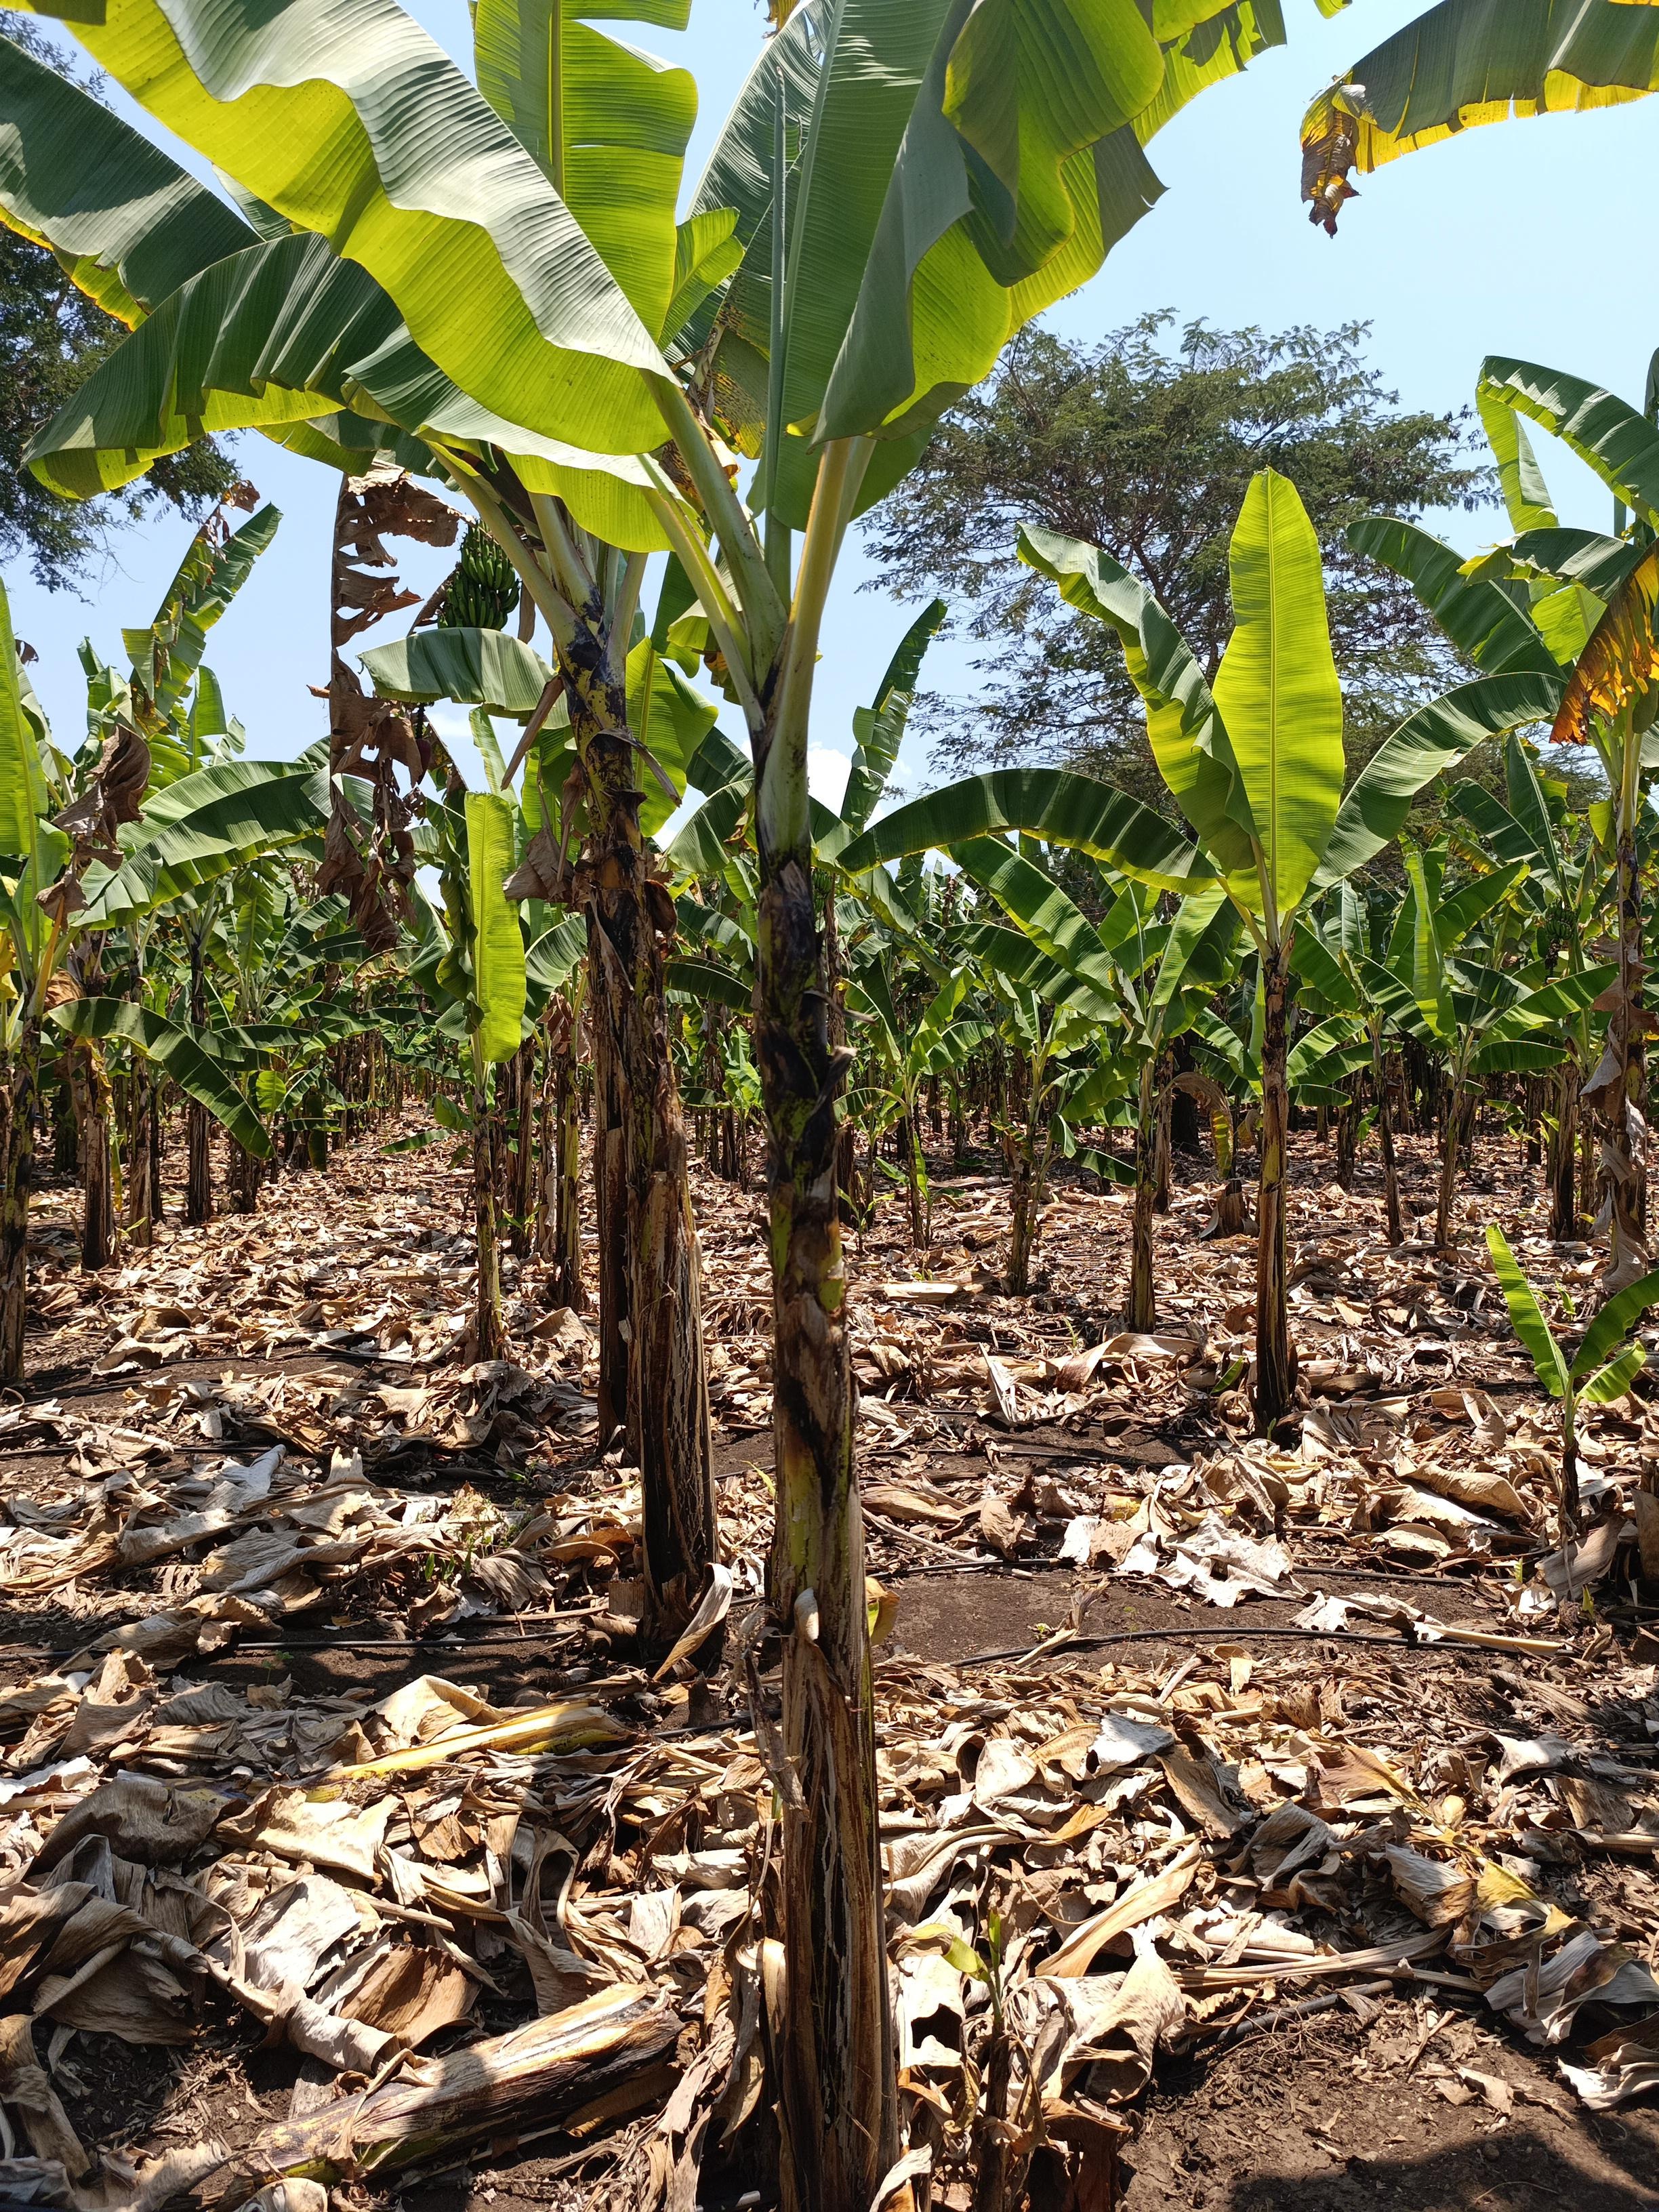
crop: banana
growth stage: vegetative
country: Tanzania
